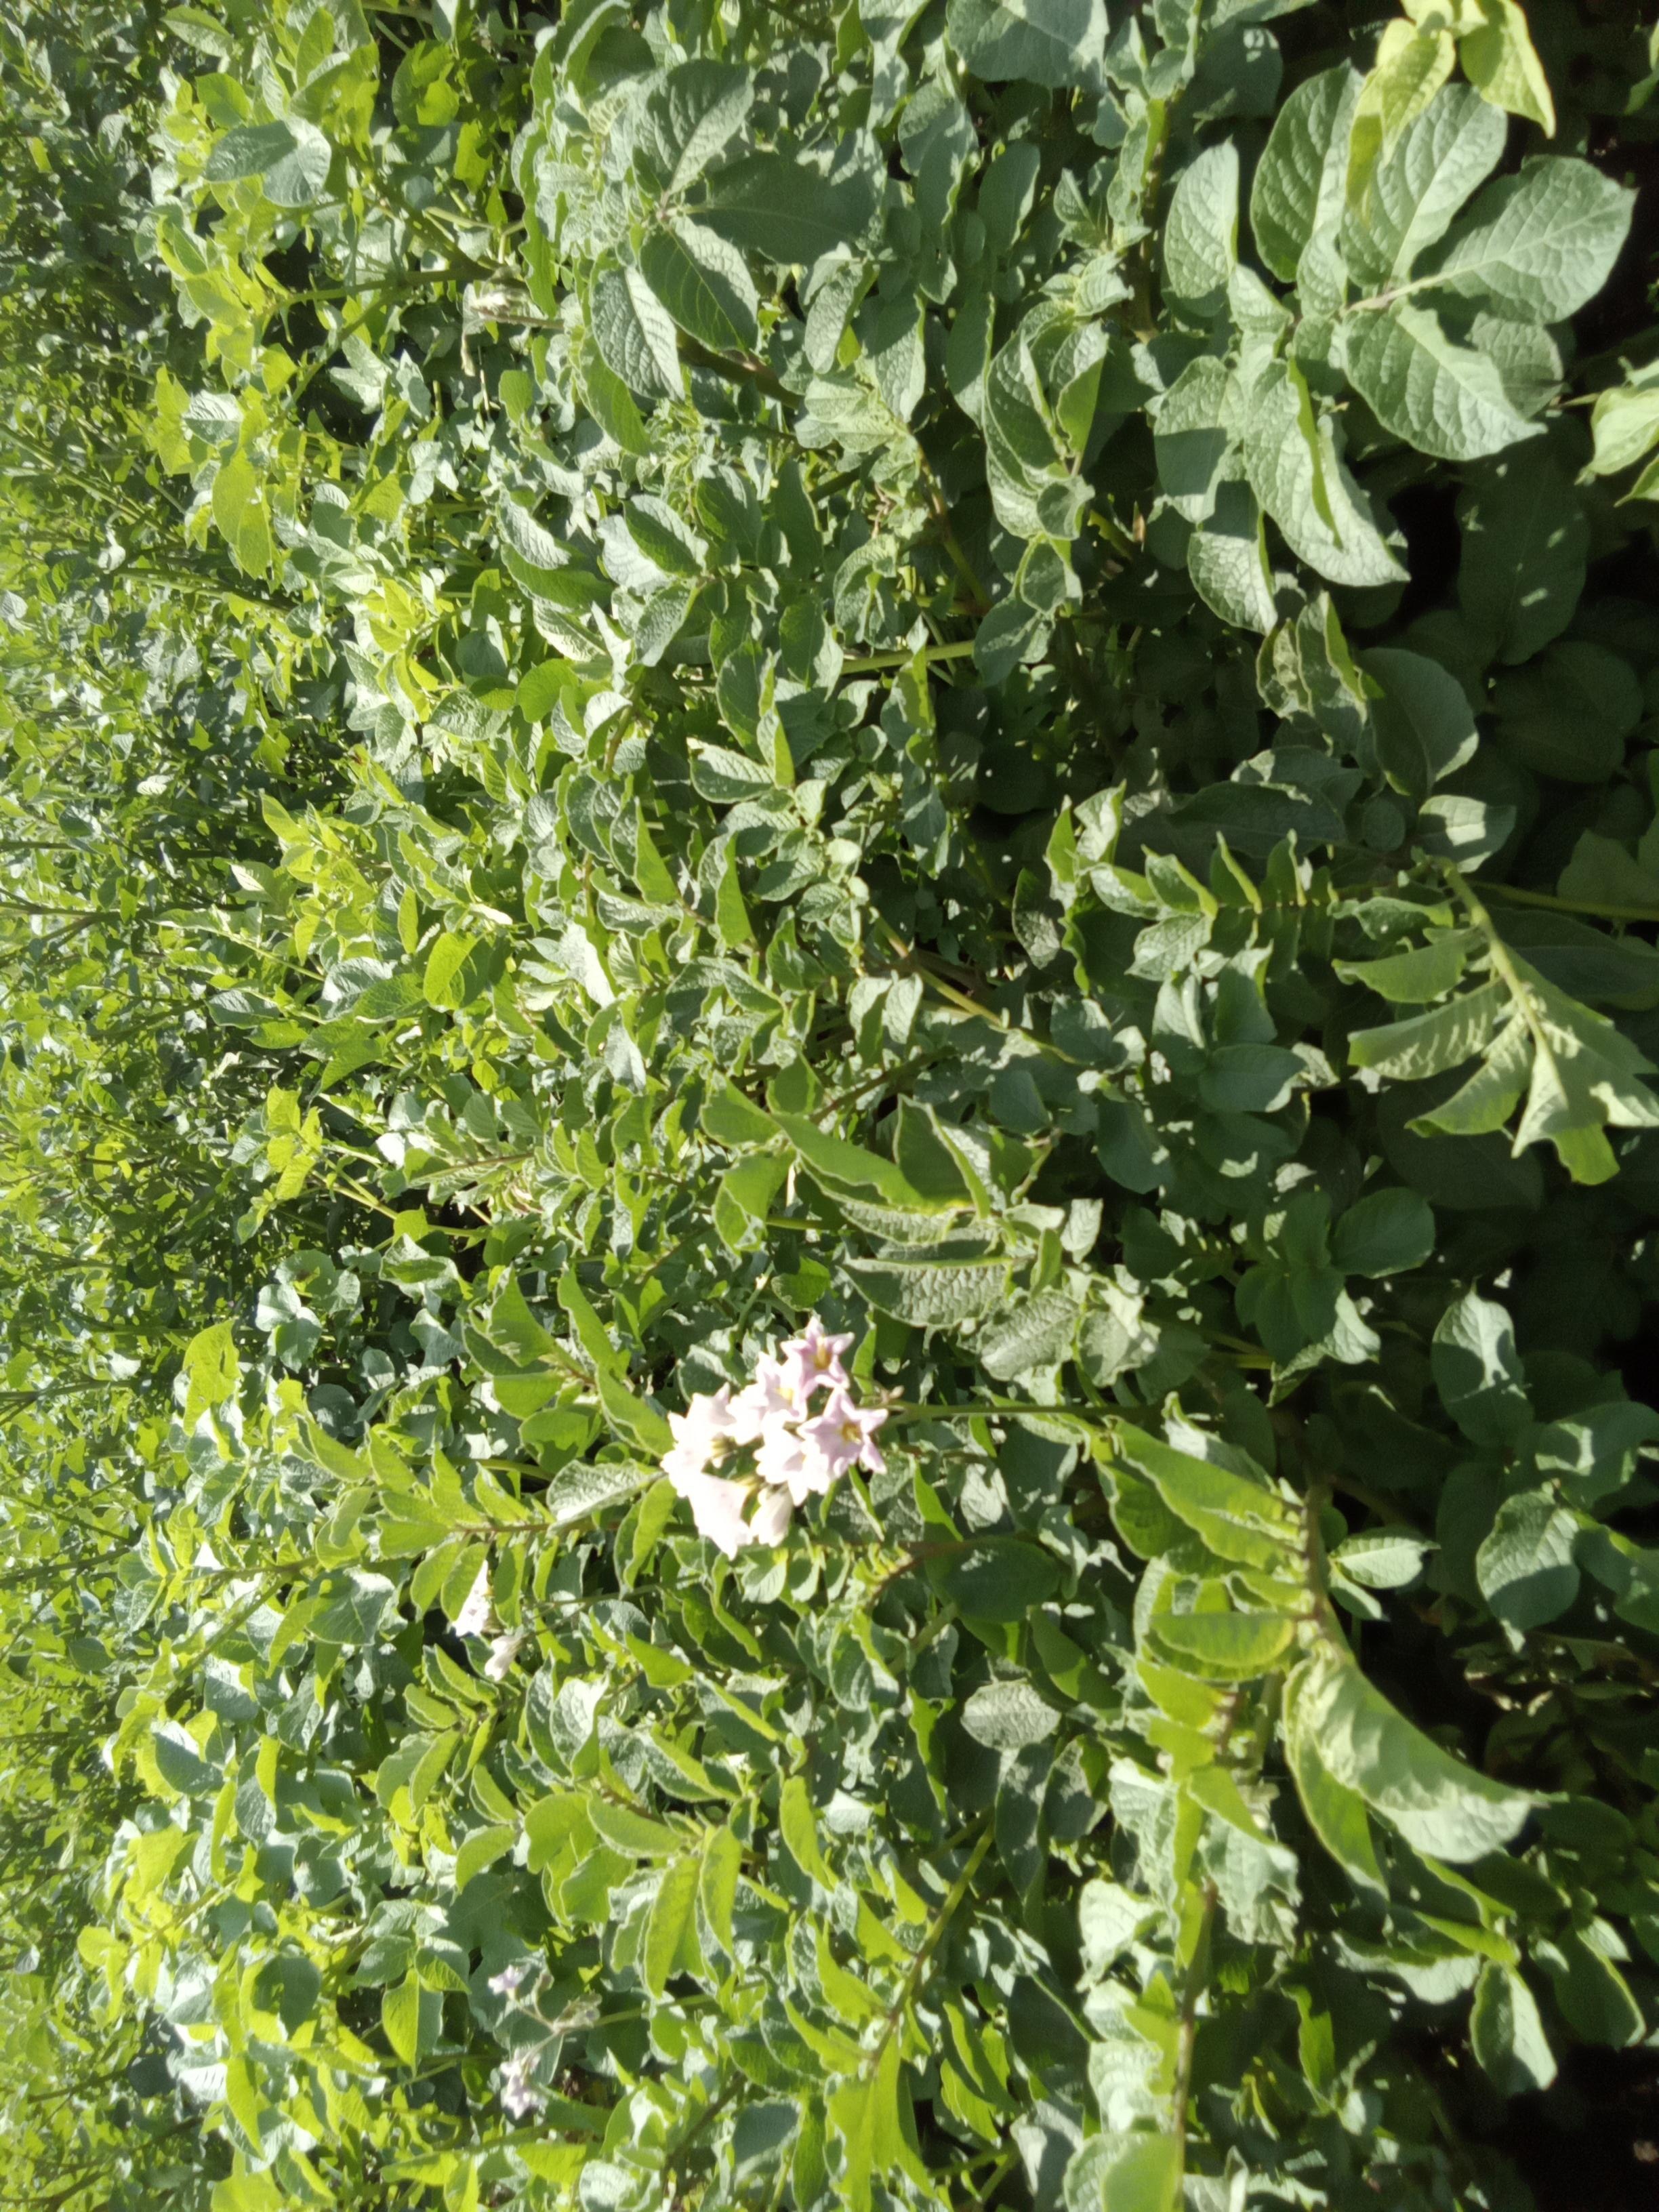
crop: potato
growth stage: flowering
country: Kenya
